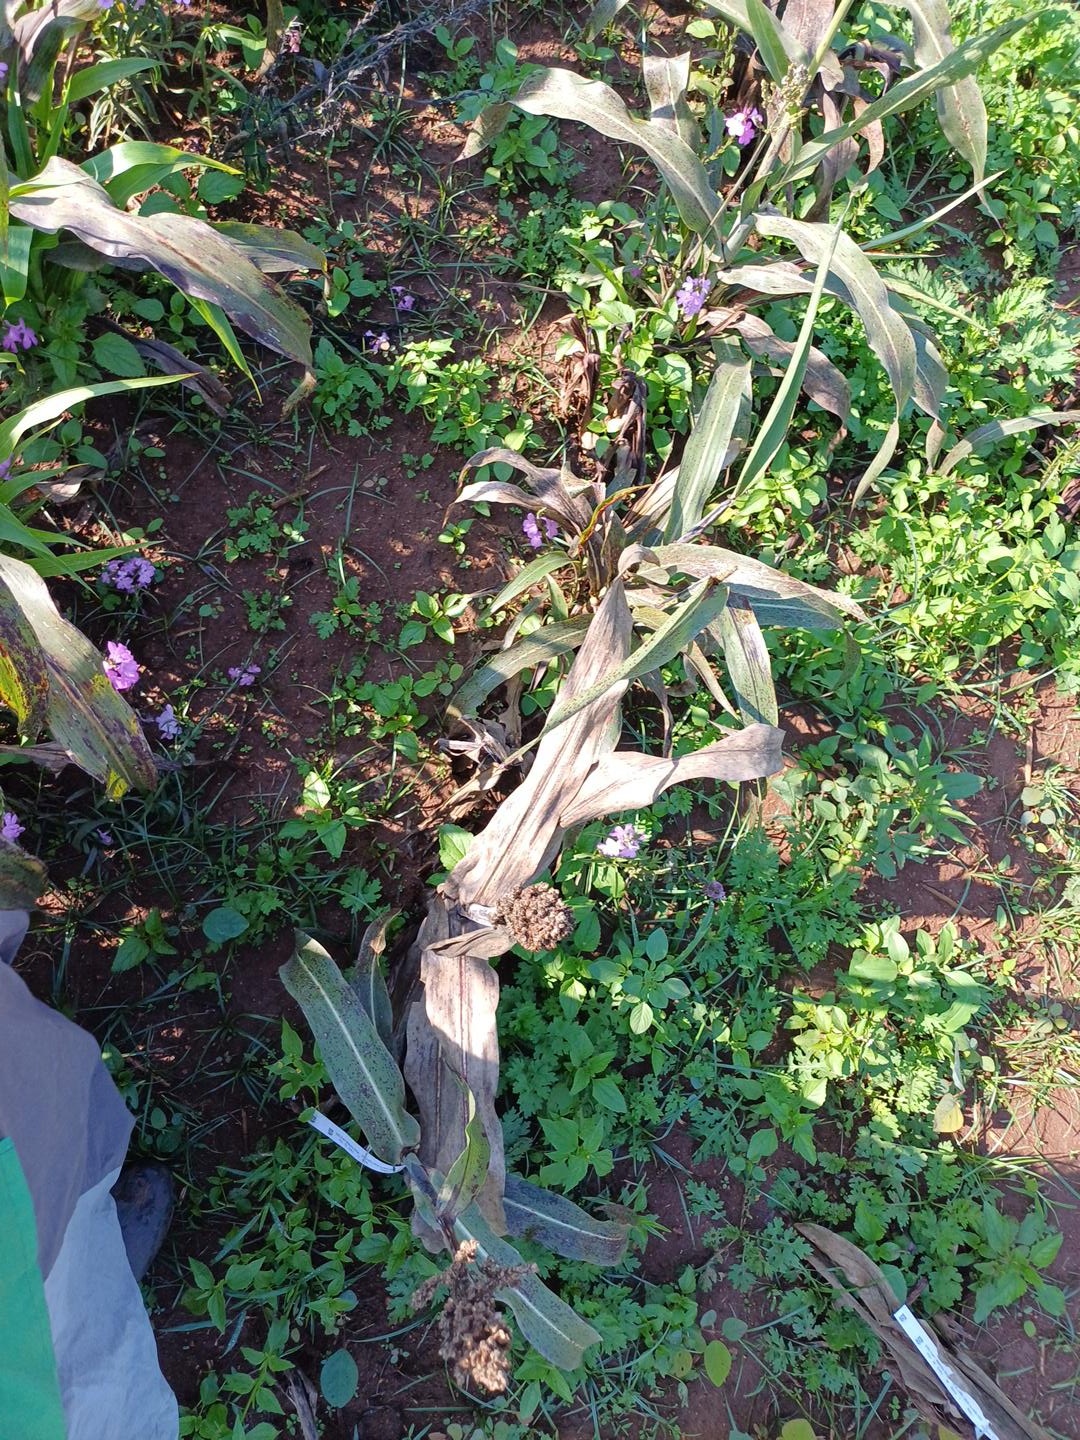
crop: sorghum
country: Kenya
